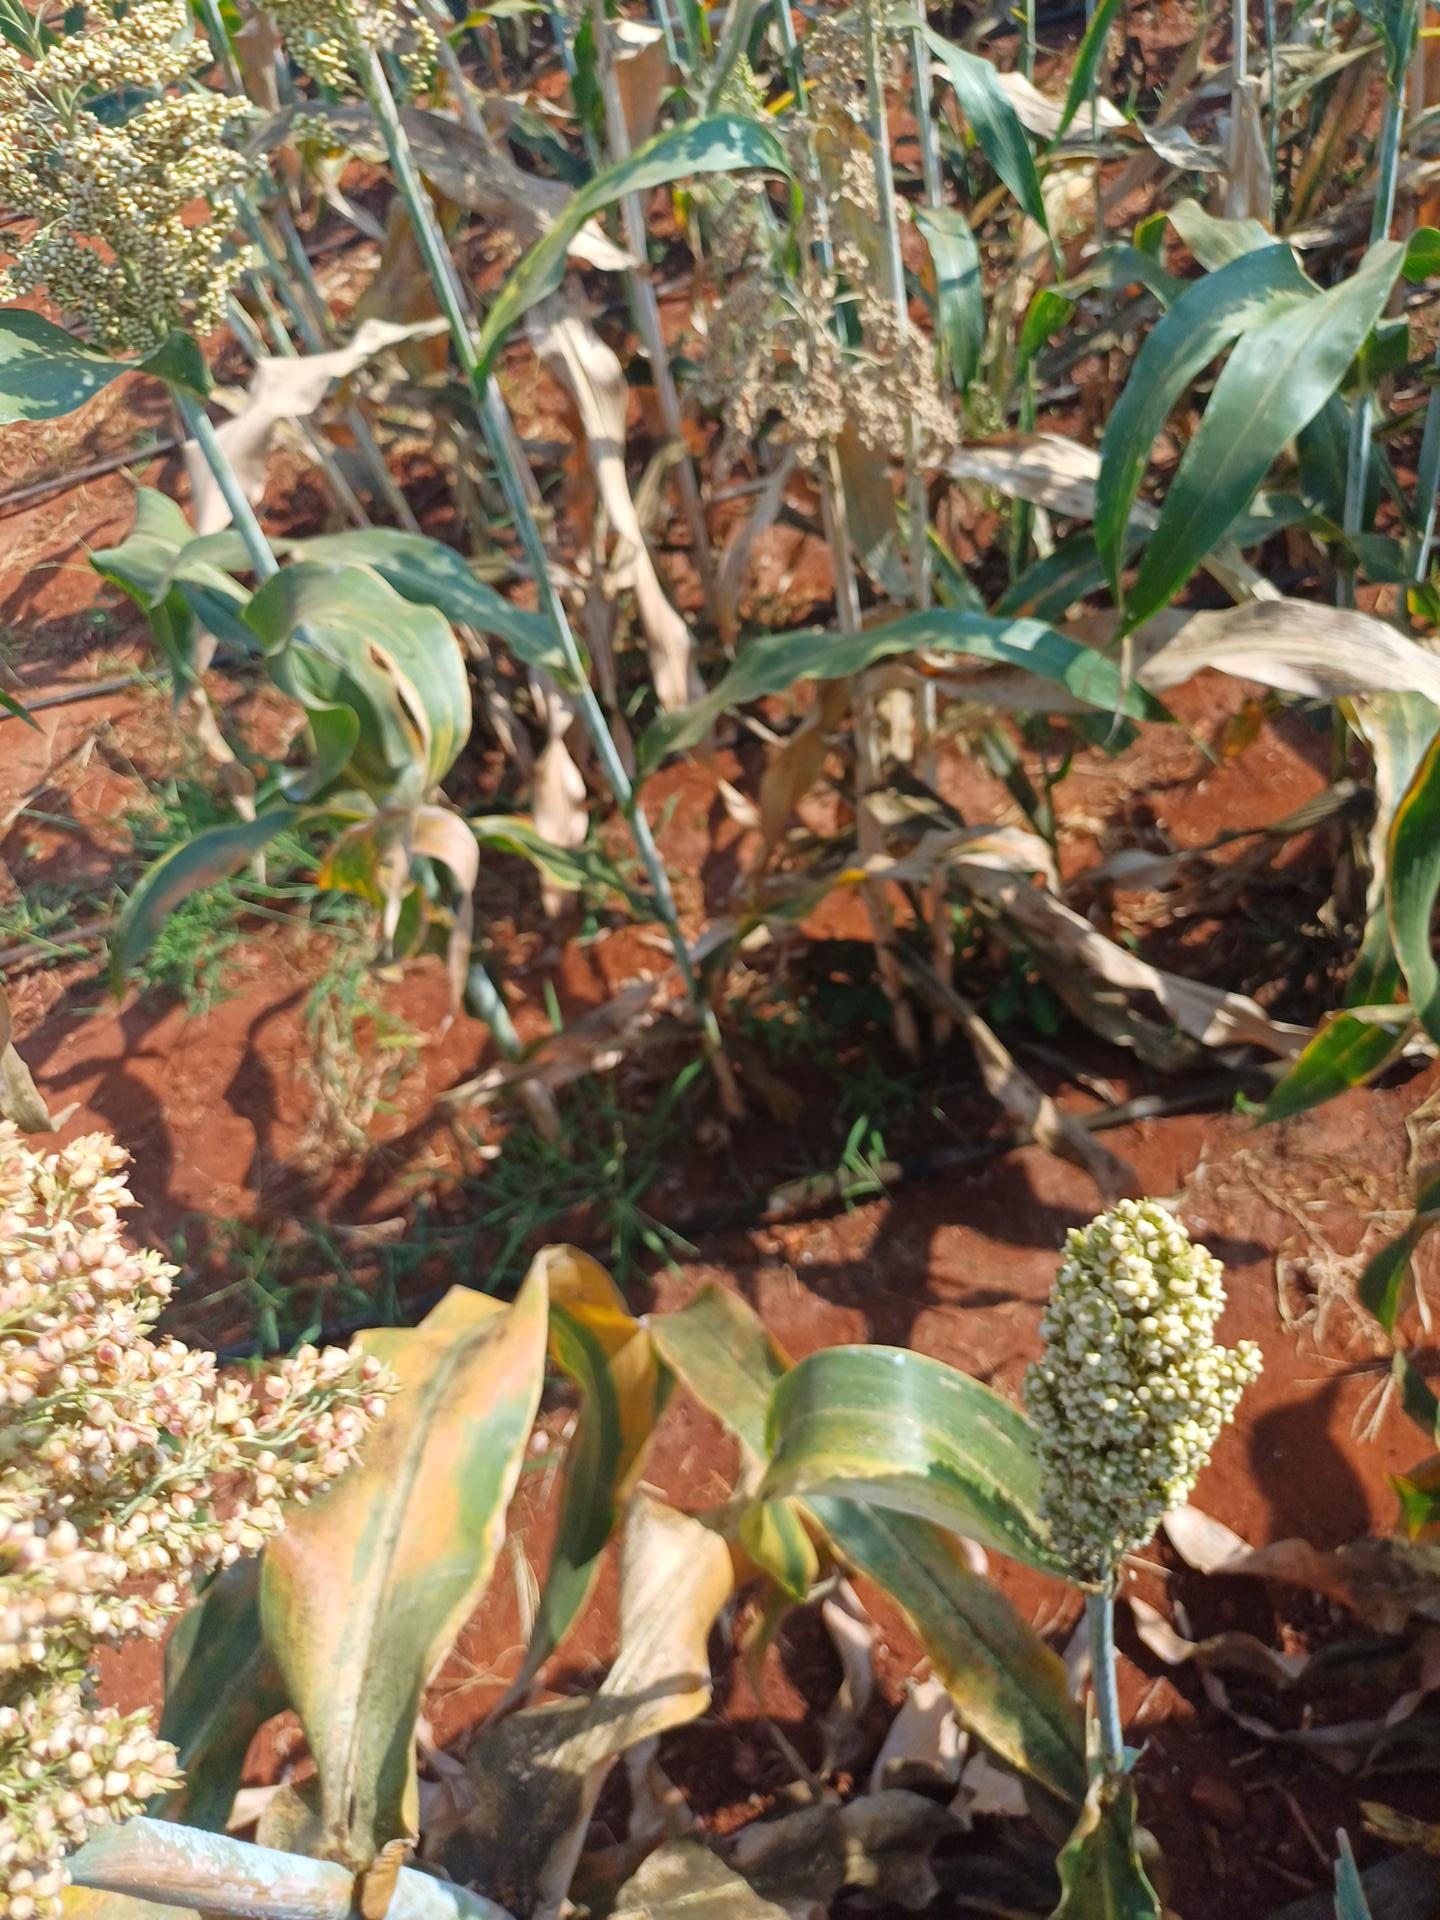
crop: sorghum
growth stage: maturity
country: Kenya
